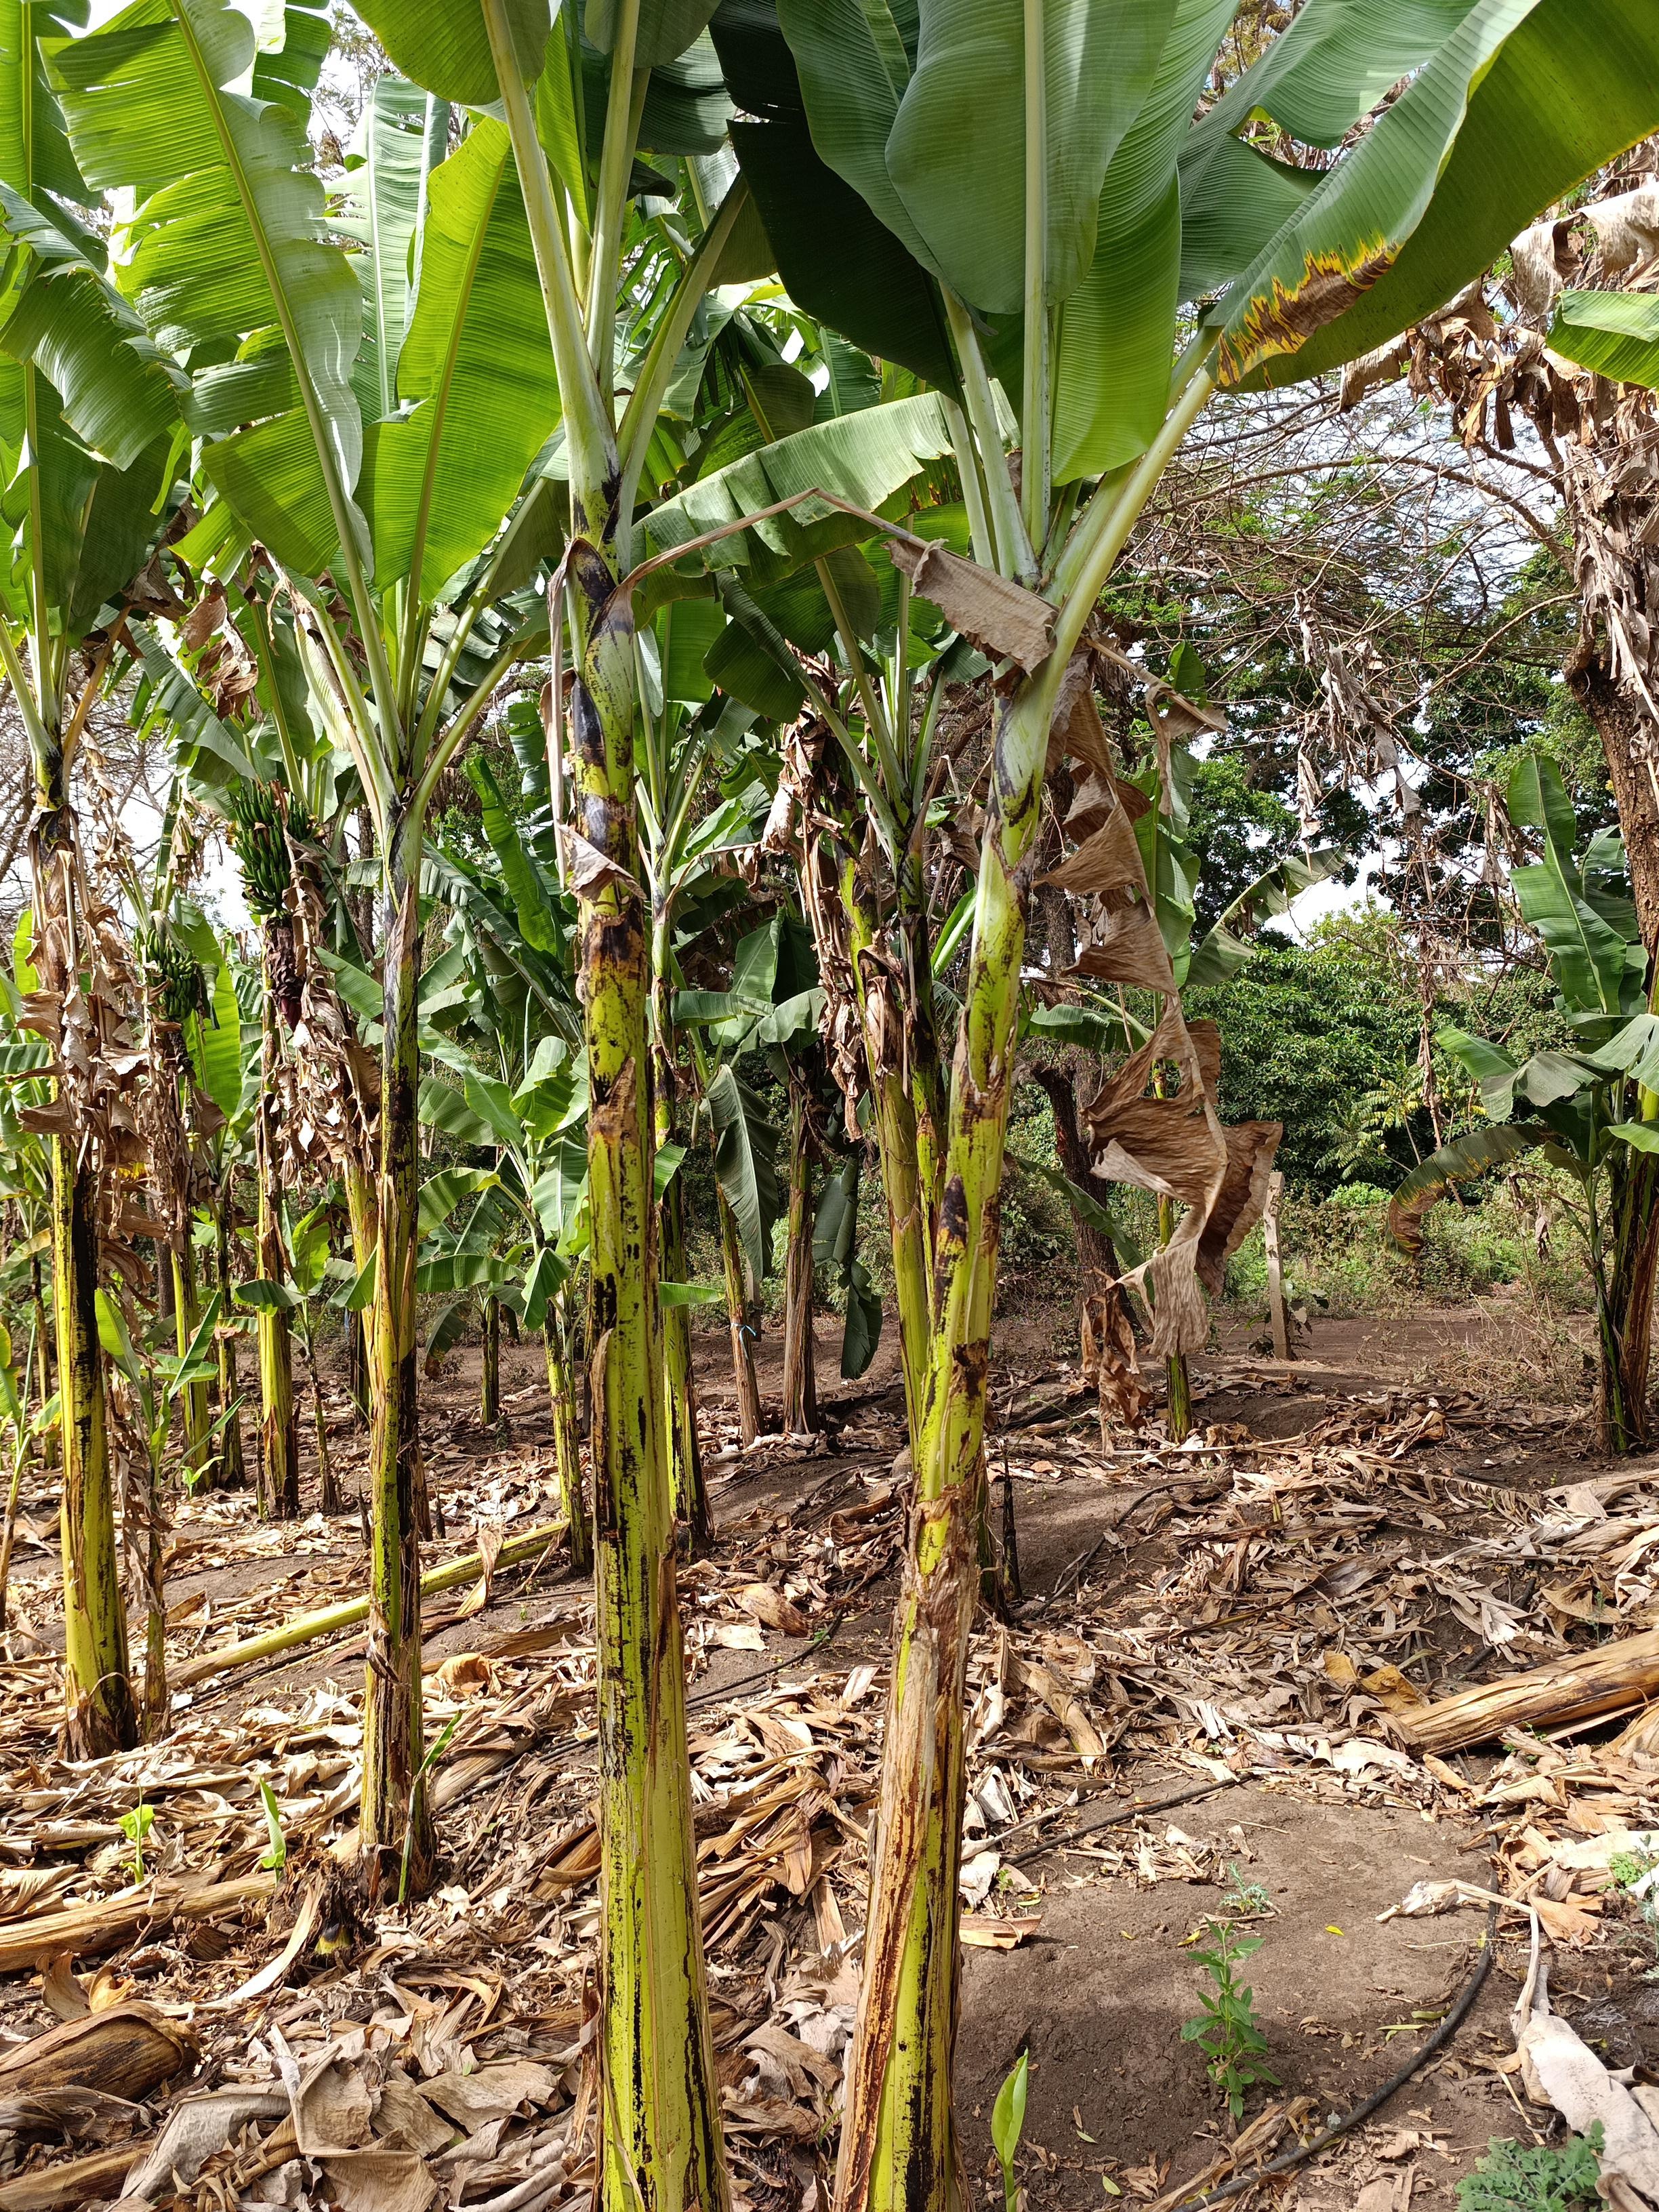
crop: banana
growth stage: vegetative
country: Tanzania
